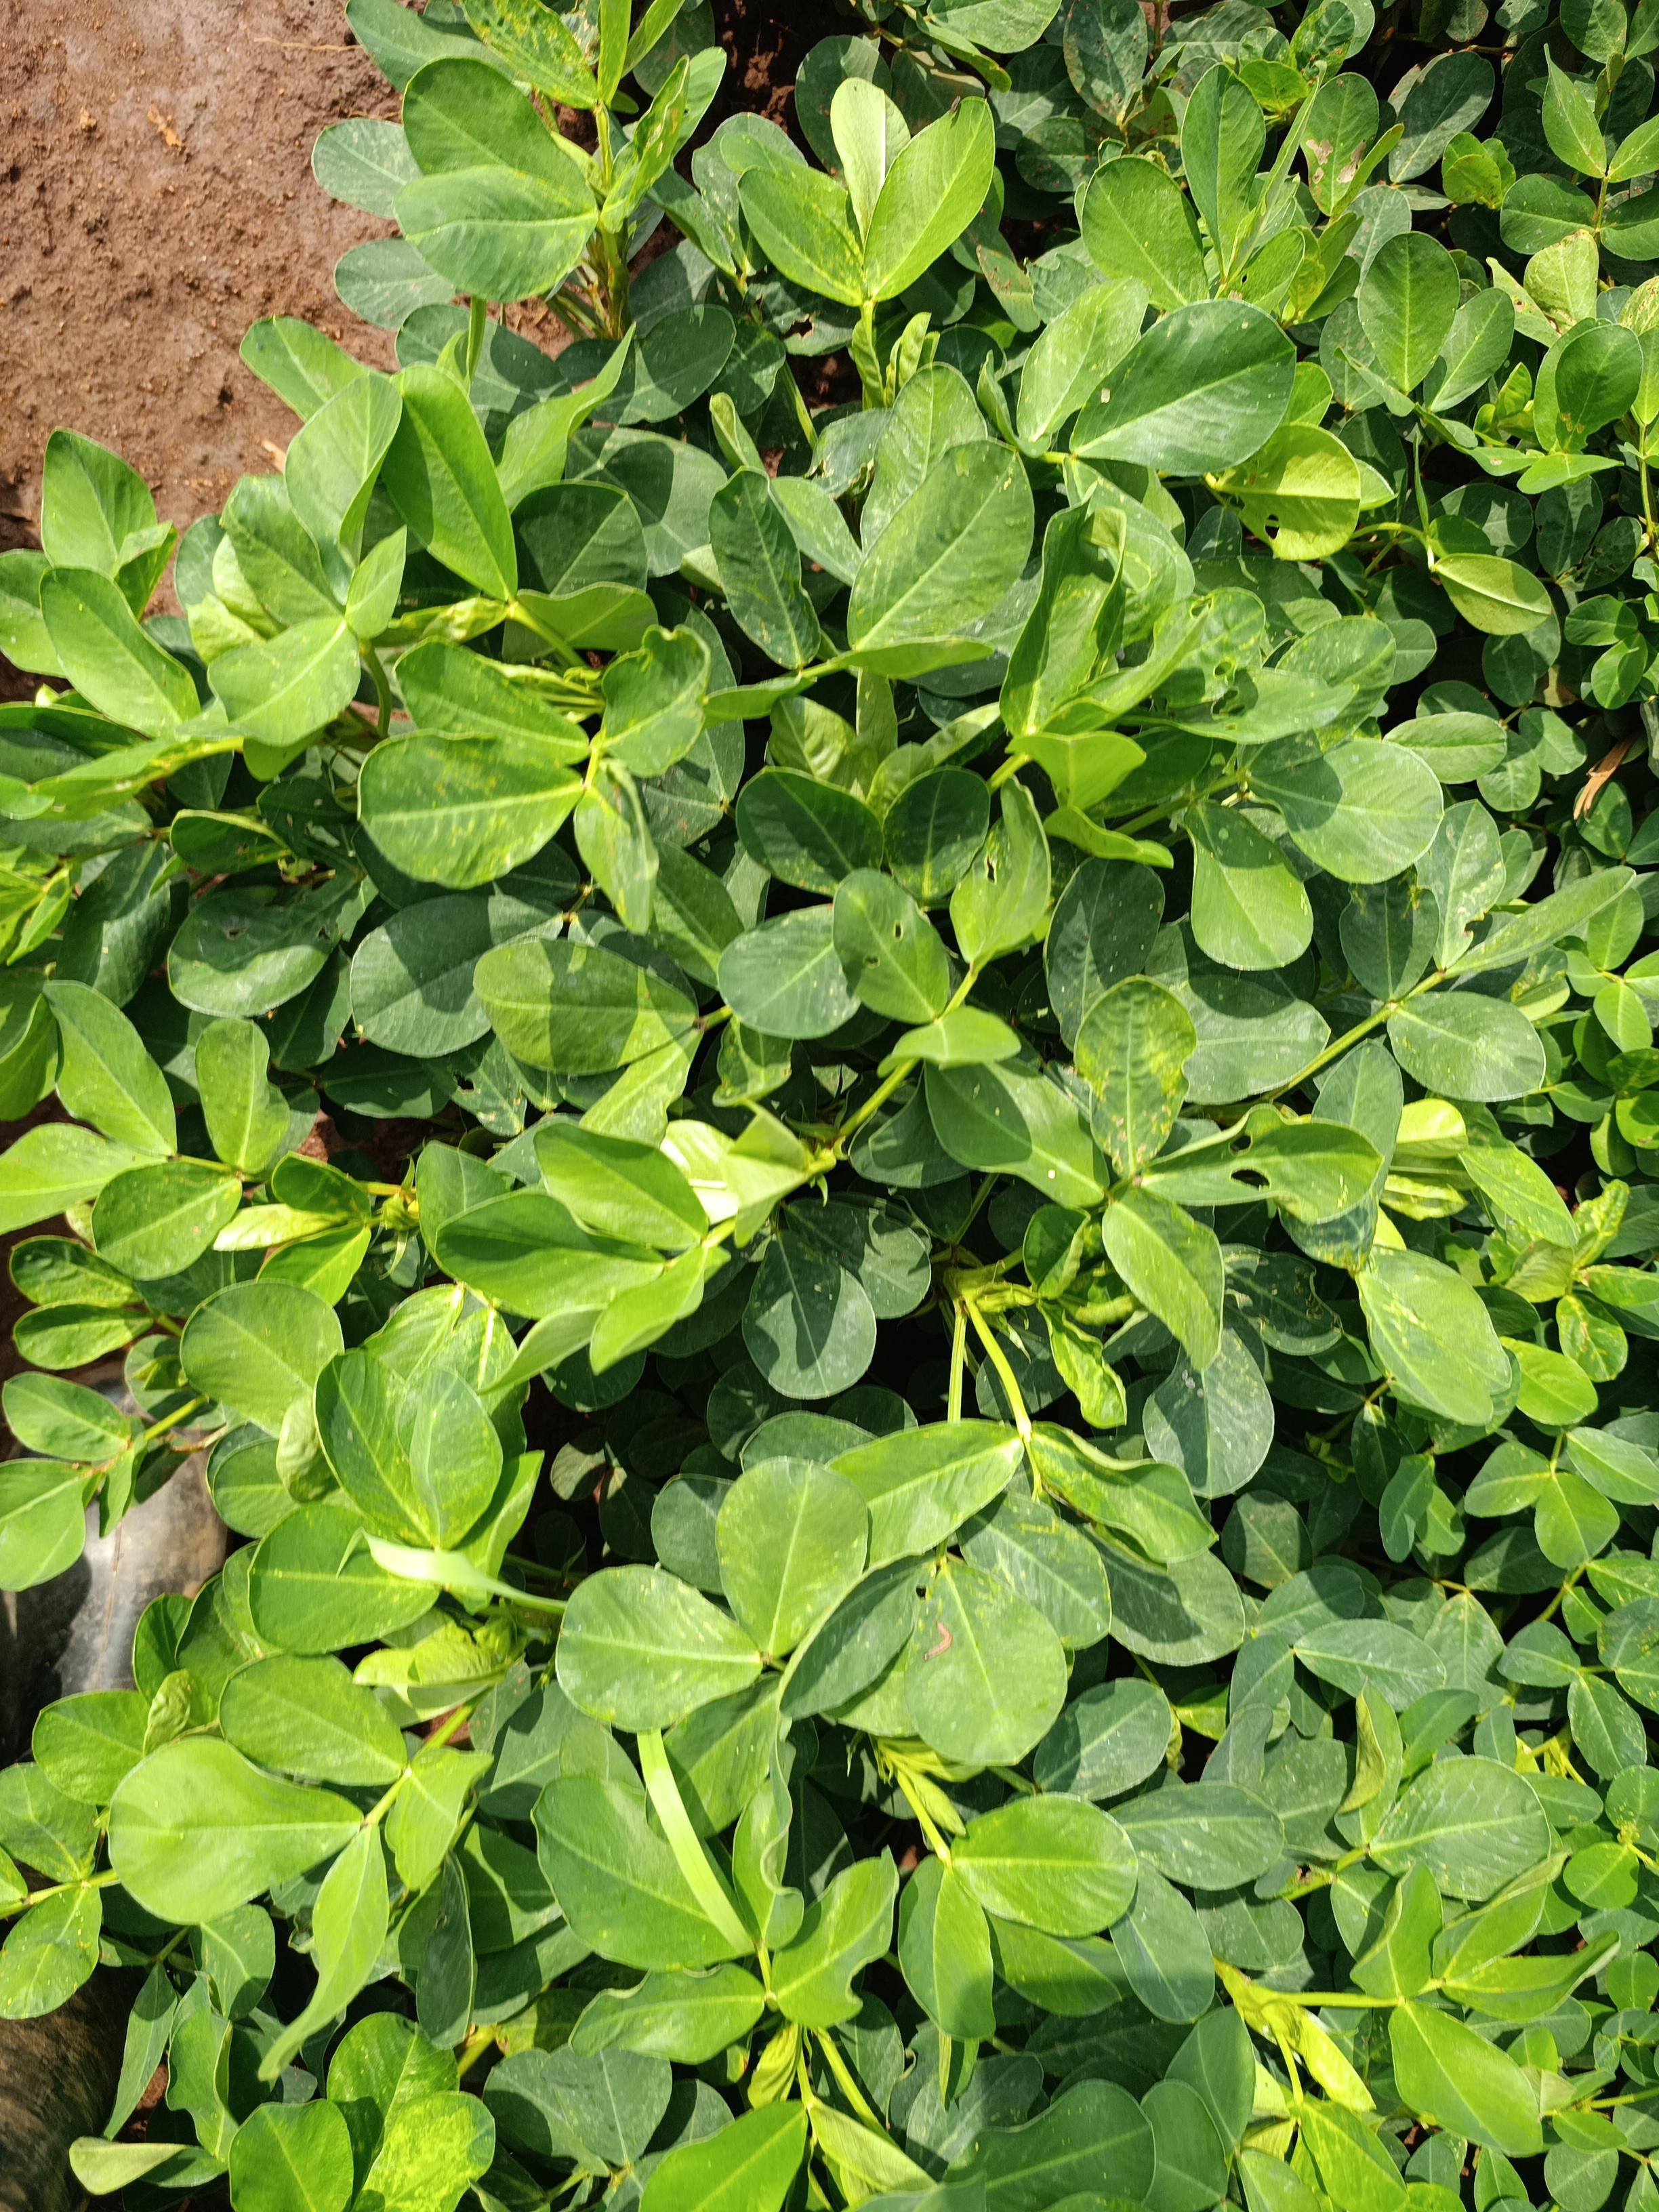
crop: groundnut
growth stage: flowering
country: Kenya
